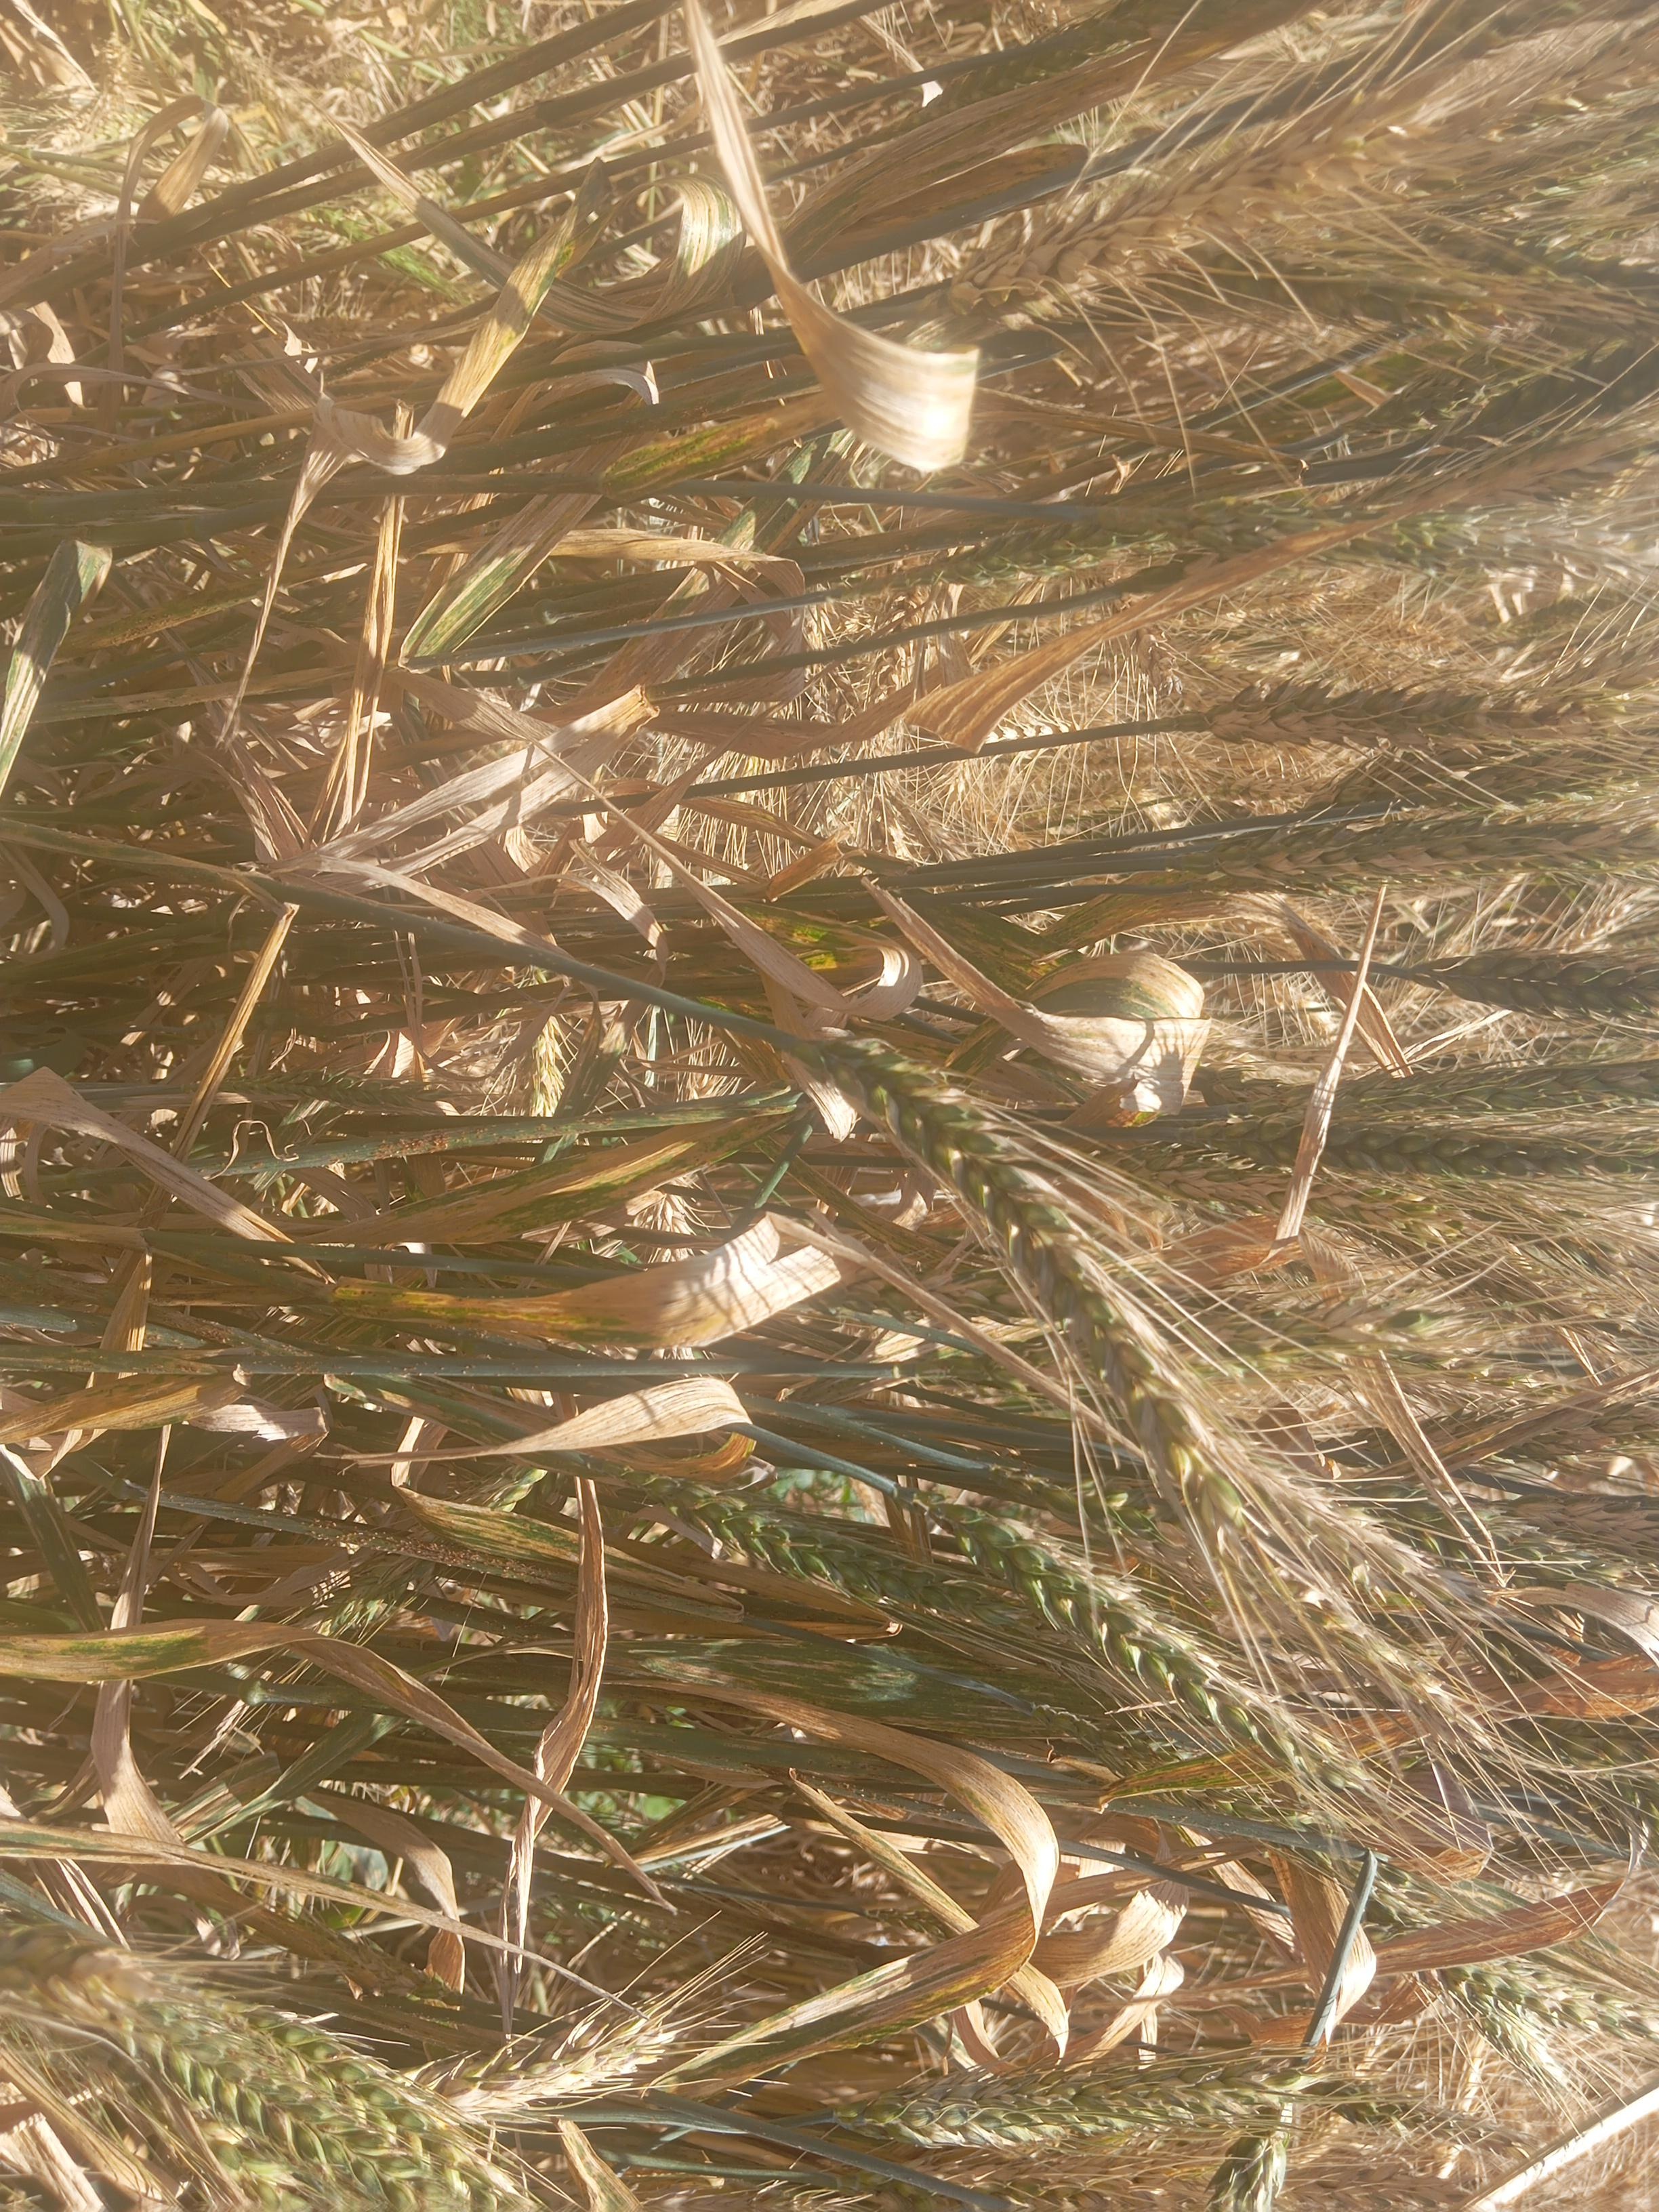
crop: wheat
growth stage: maturity
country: Kenya
